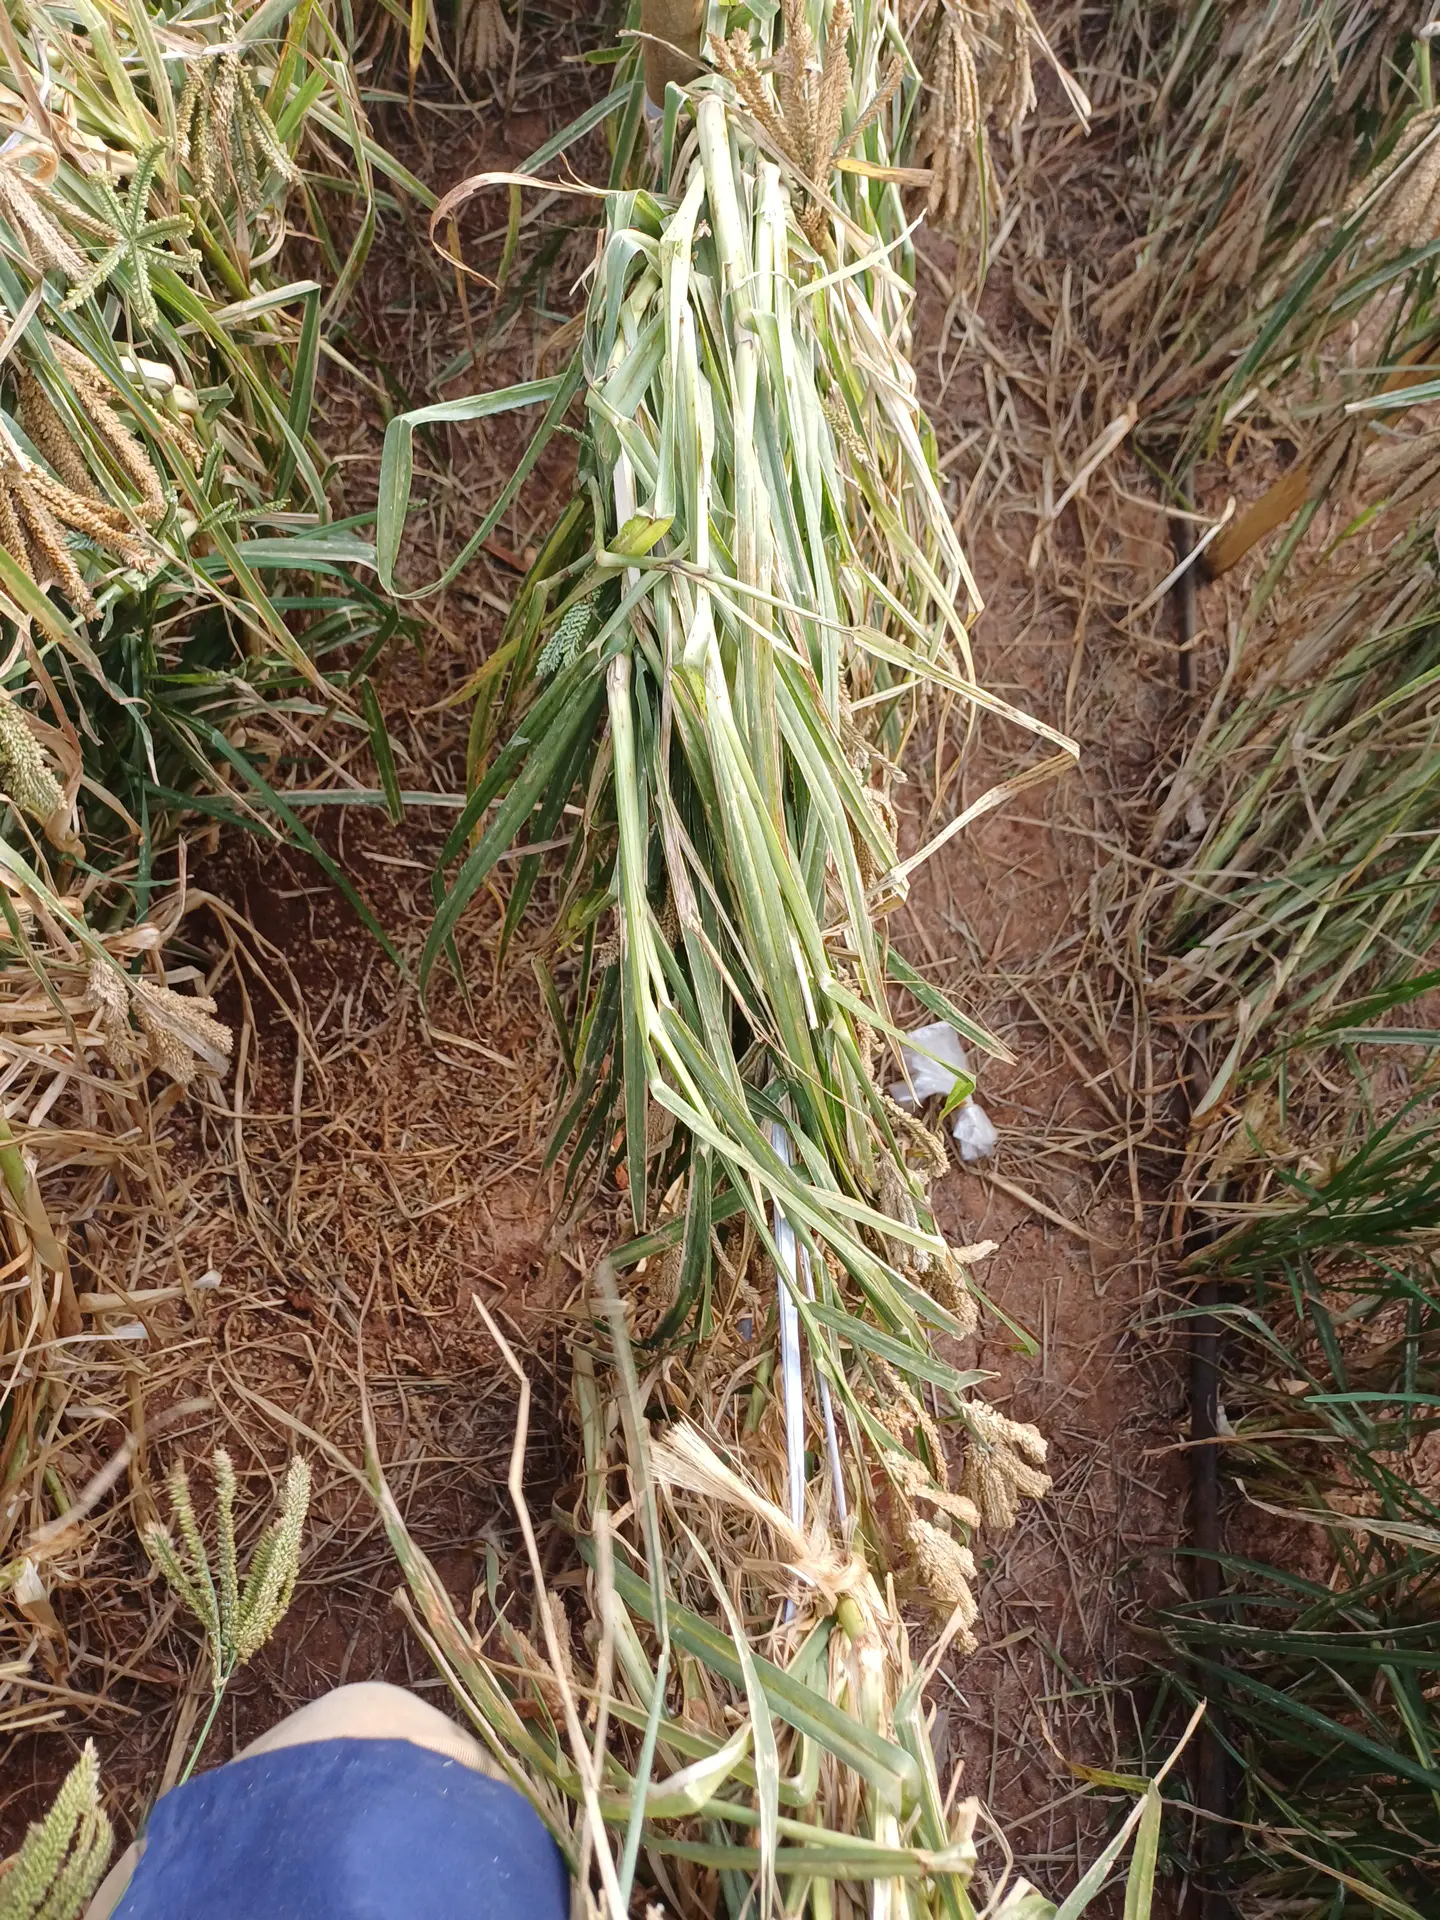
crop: finger millet
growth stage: maturity
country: Kenya
